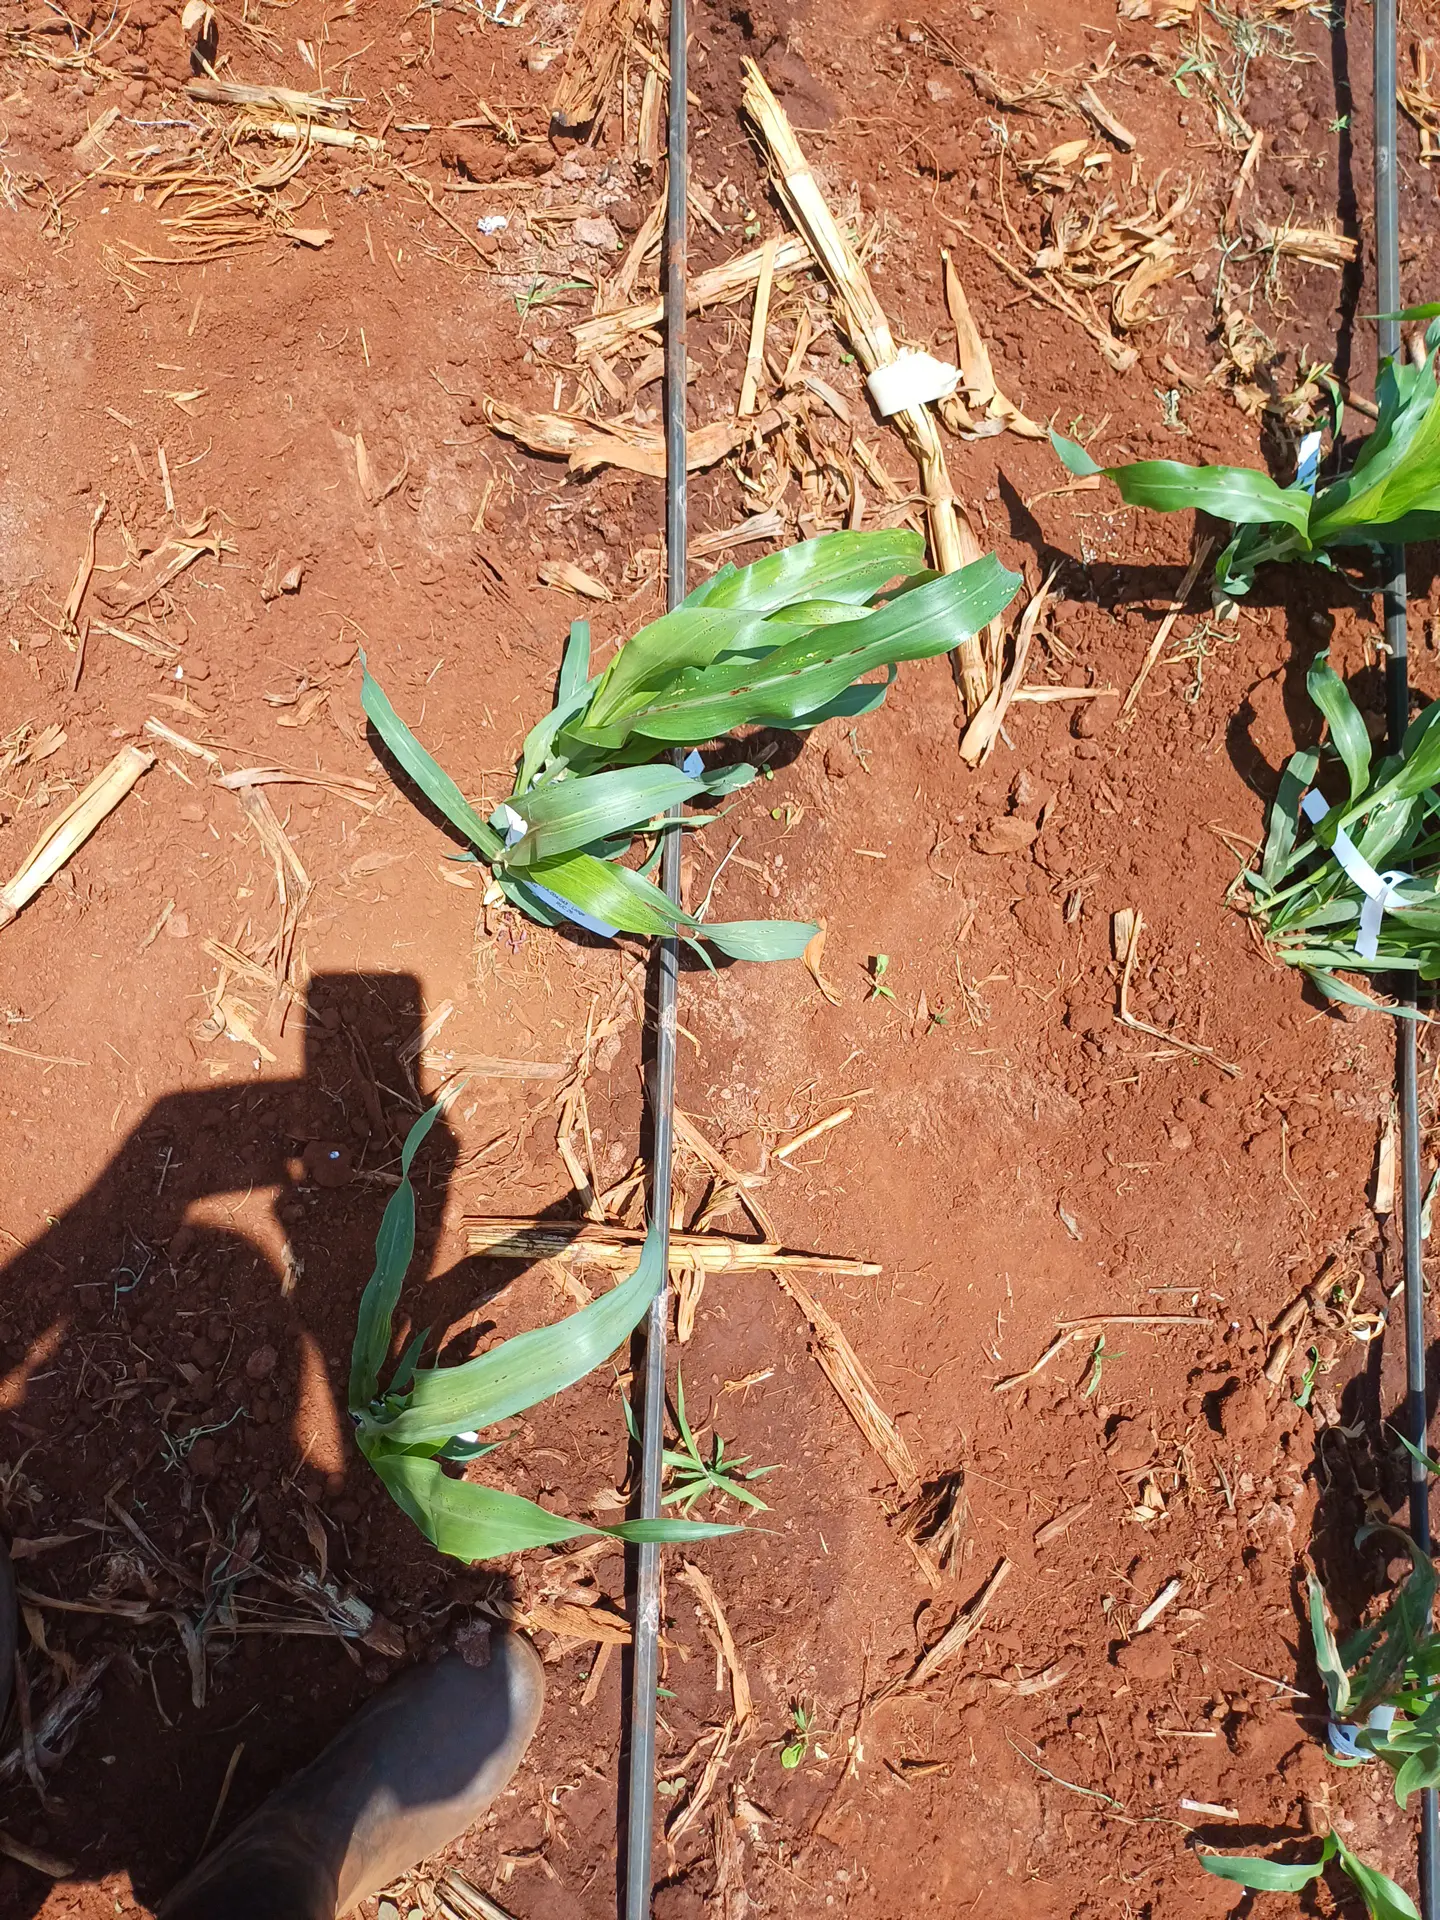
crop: sorghum
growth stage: vegetative
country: Kenya
